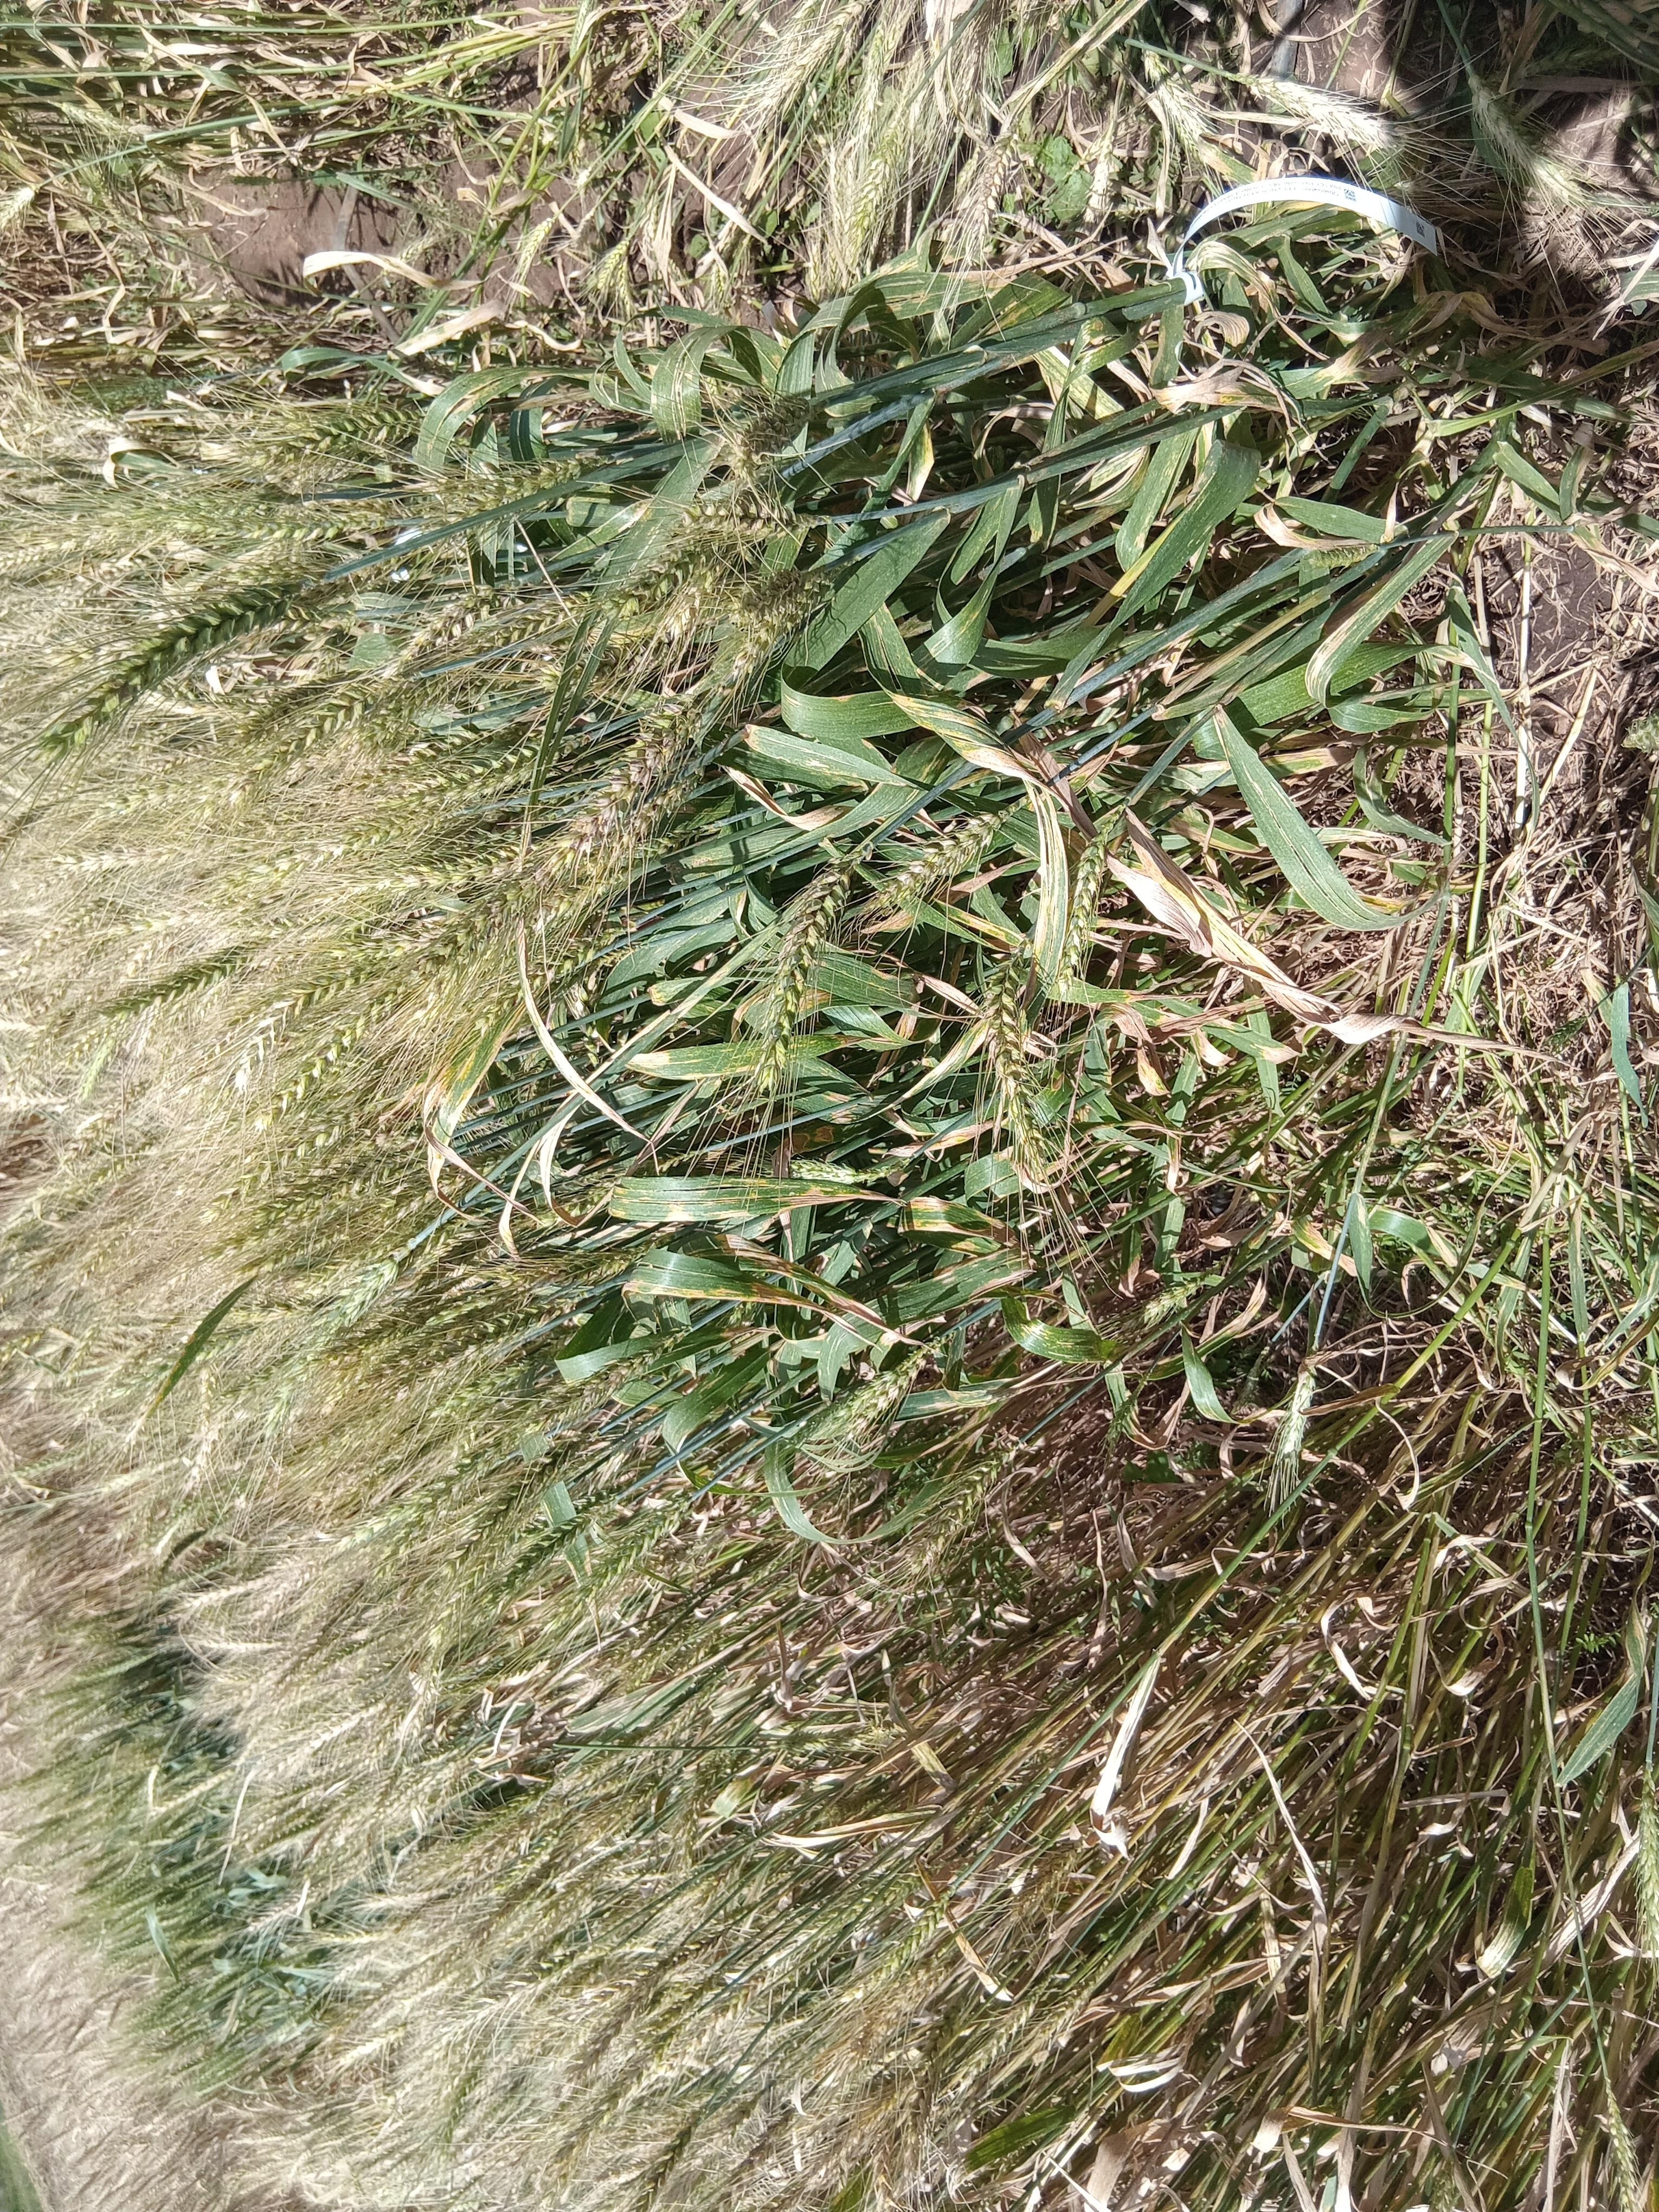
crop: wheat
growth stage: maturity
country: Kenya
